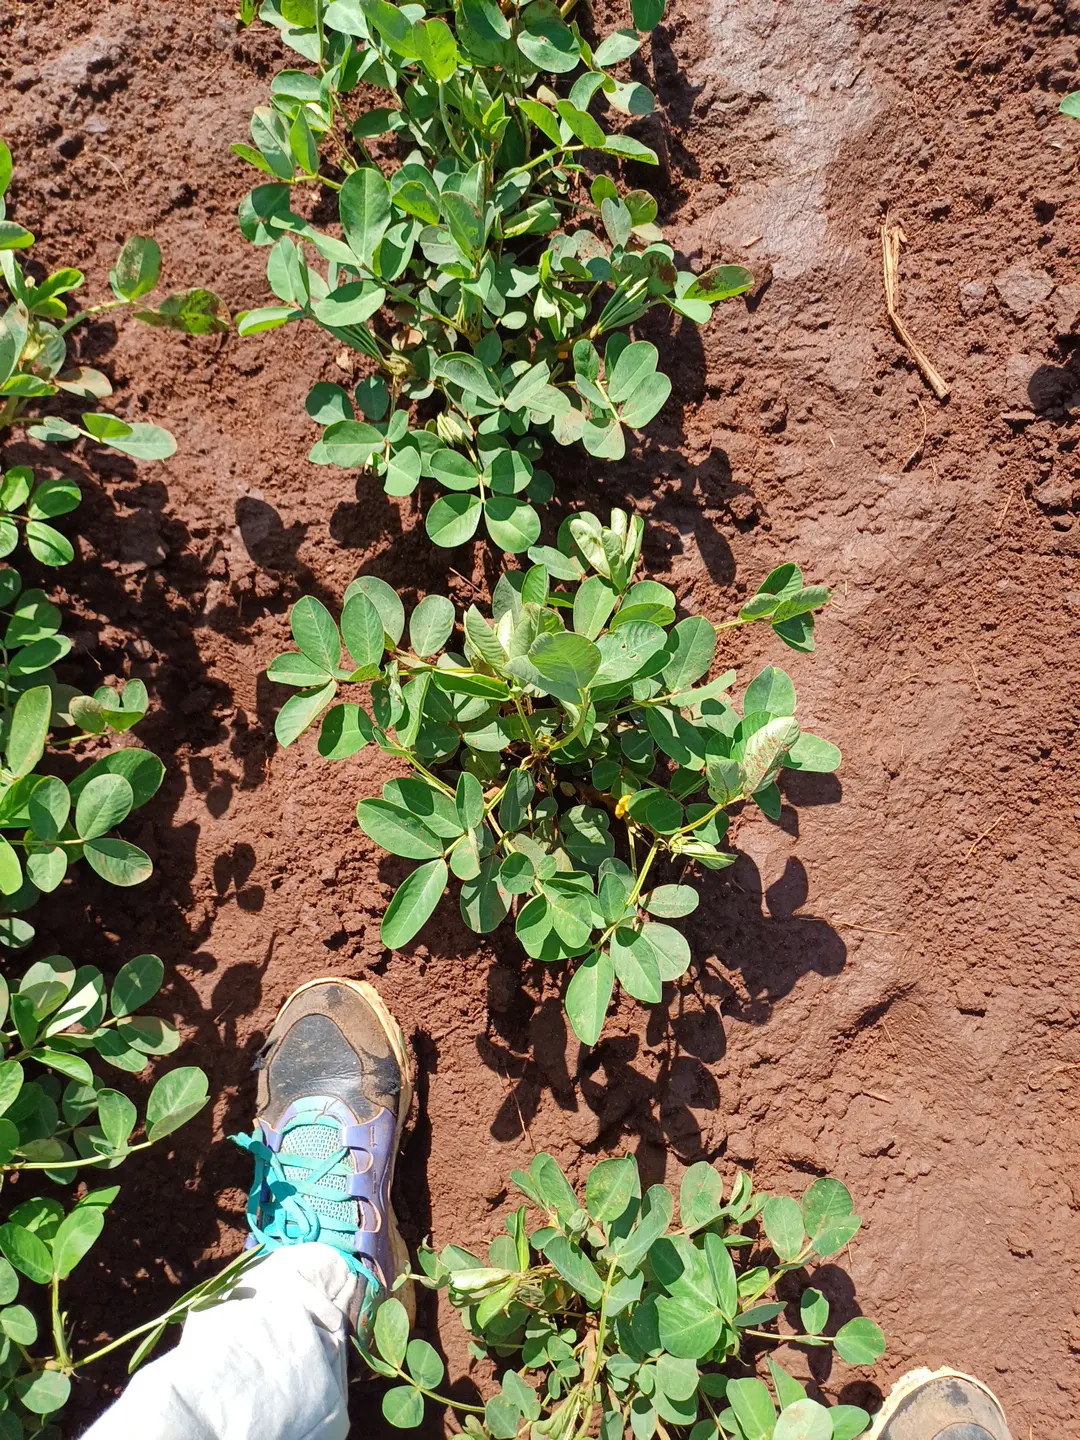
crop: groundnut
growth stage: flowering
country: Kenya
